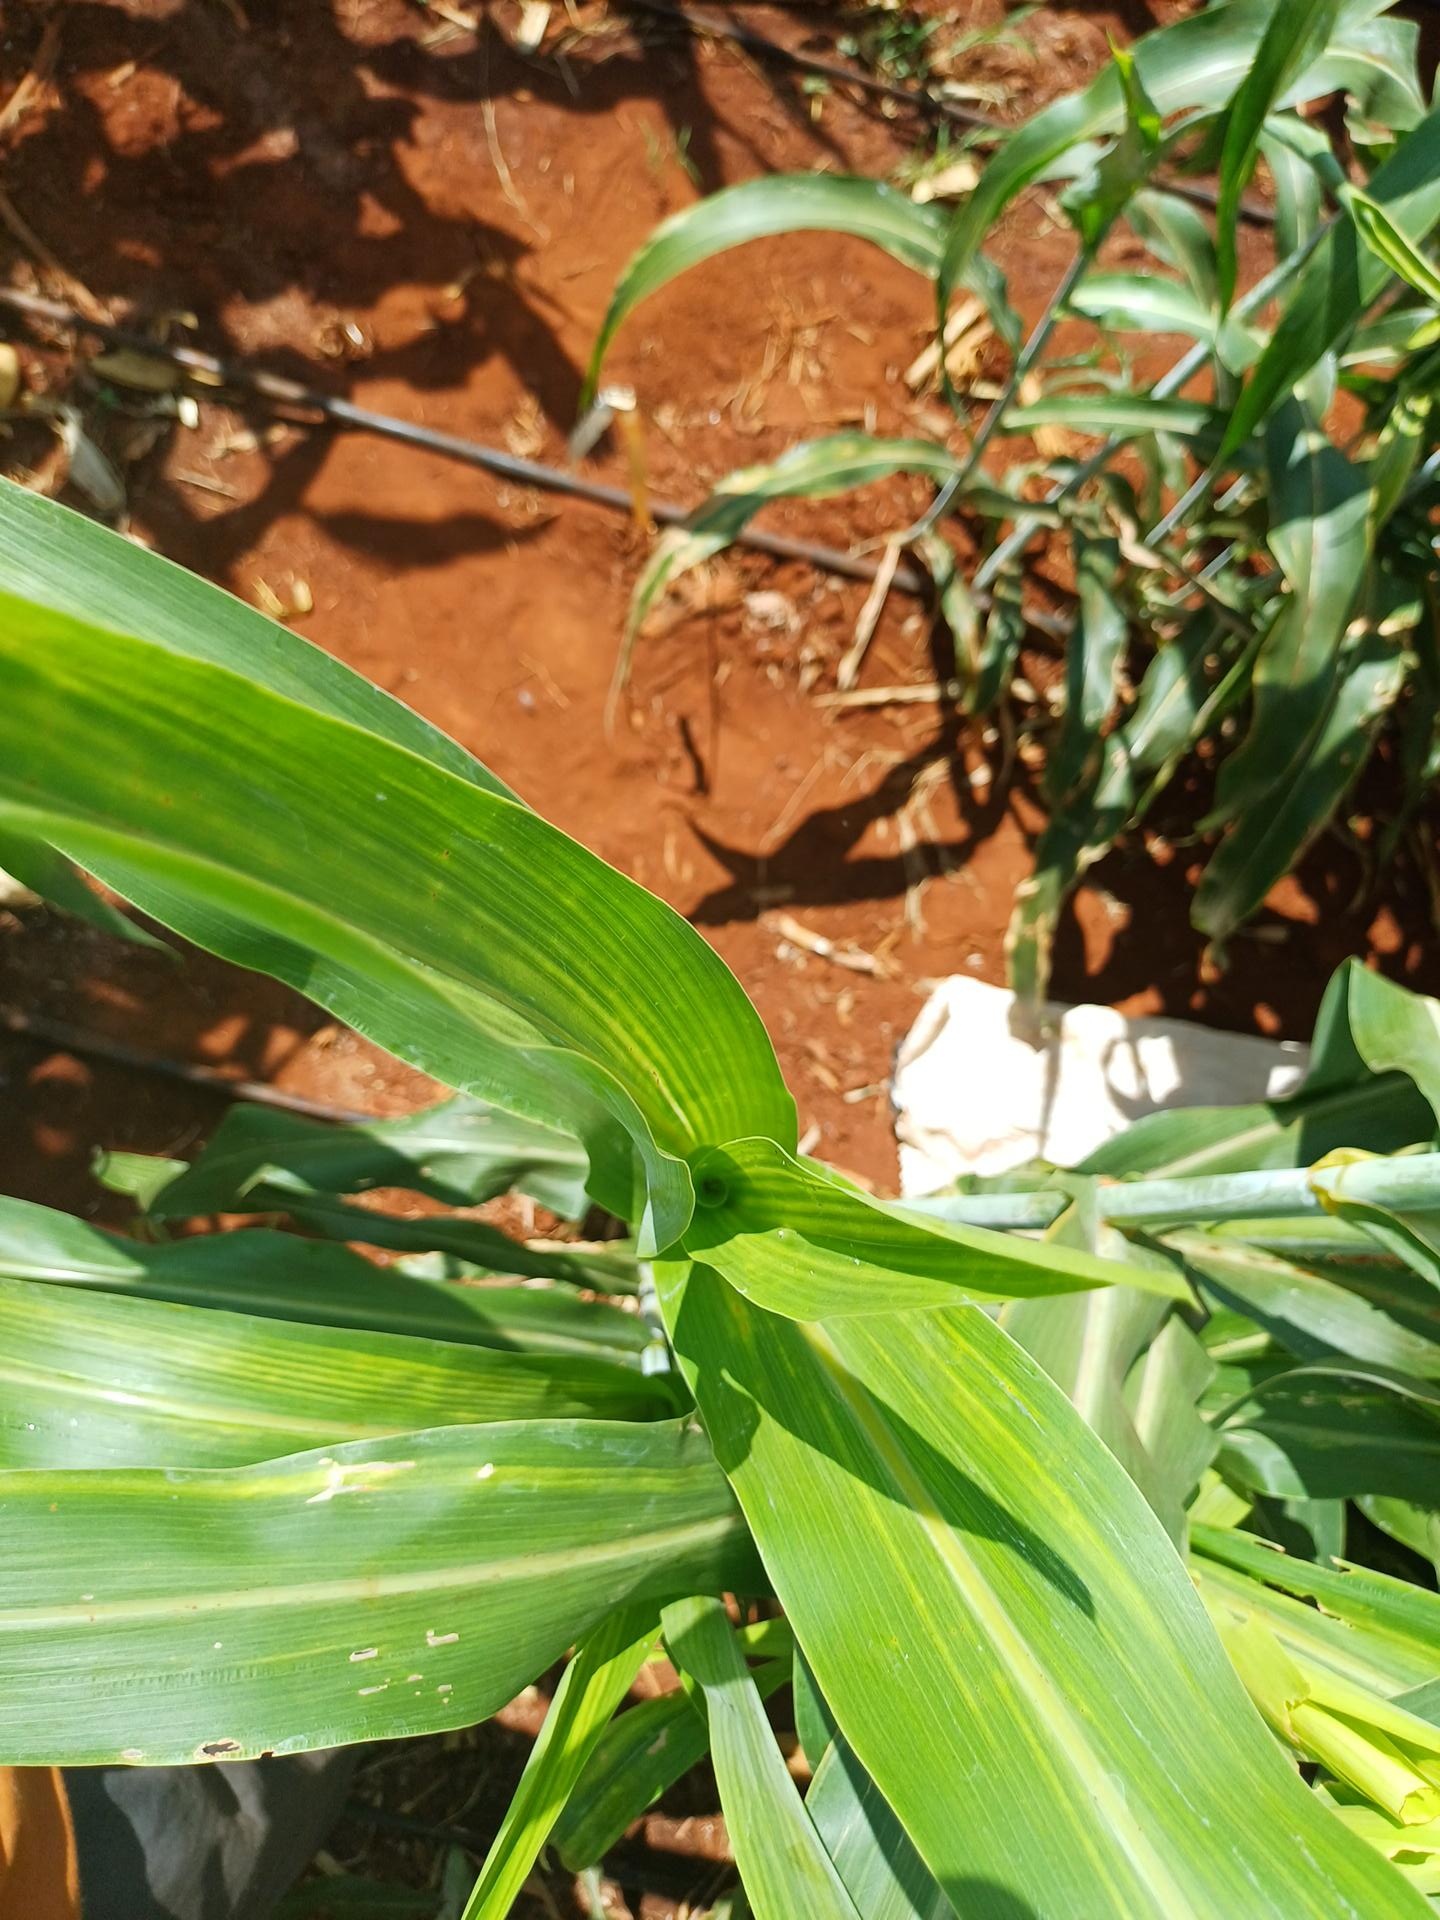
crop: sorghum
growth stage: heading tuber
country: Kenya
